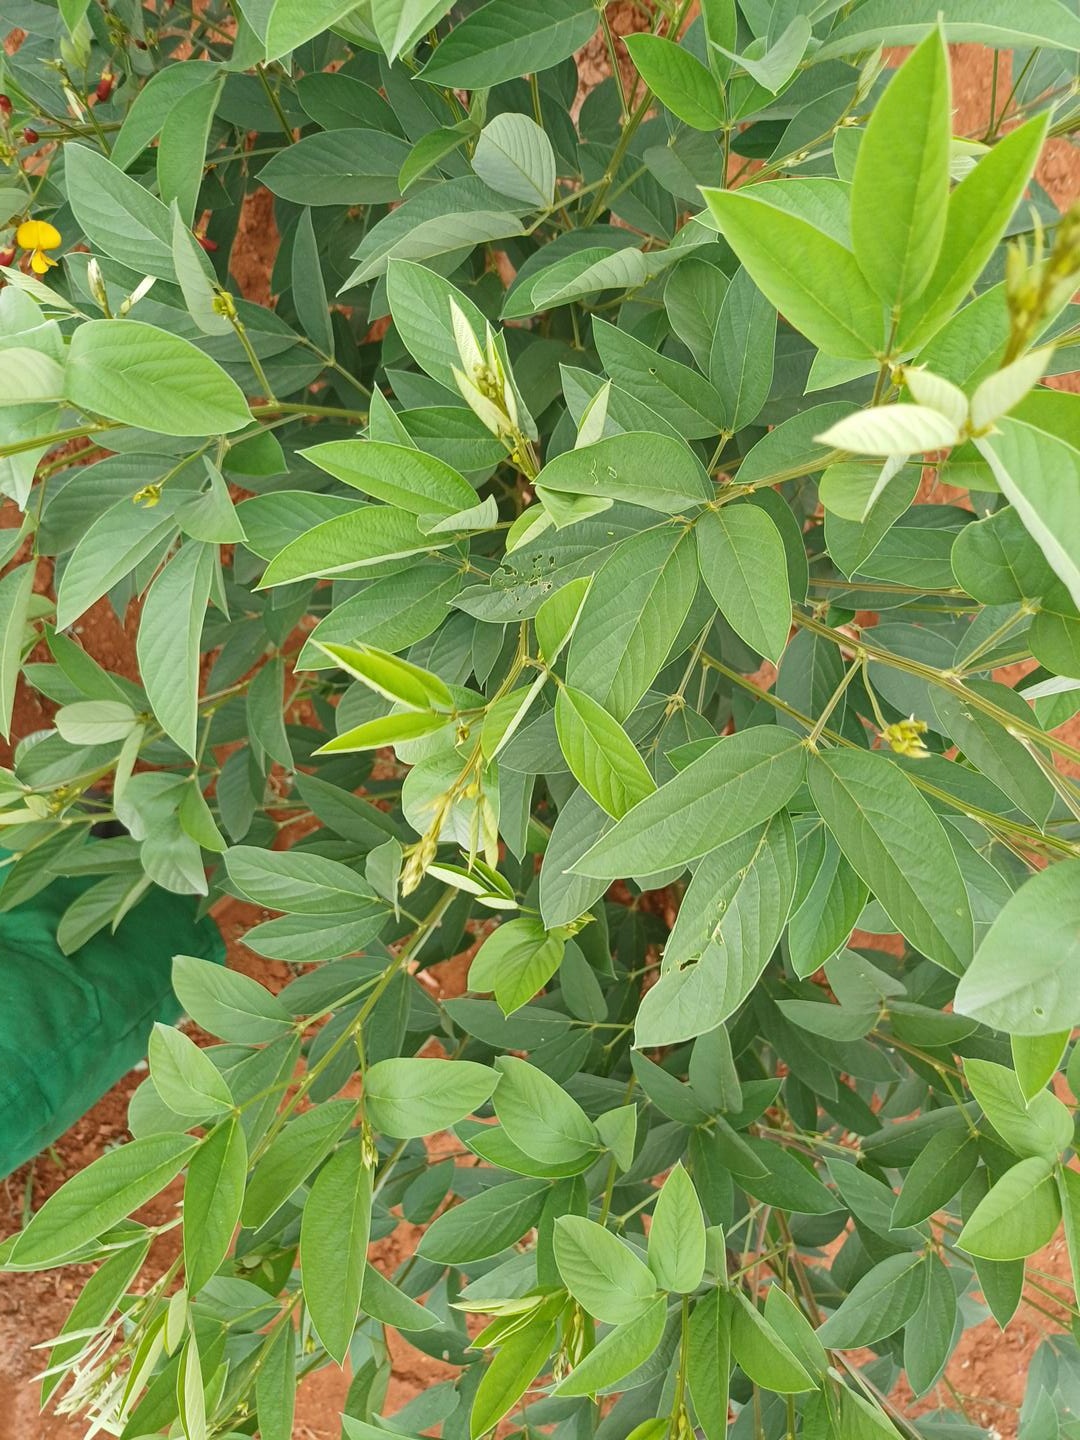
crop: pigeonpea
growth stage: flowering
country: Kenya
